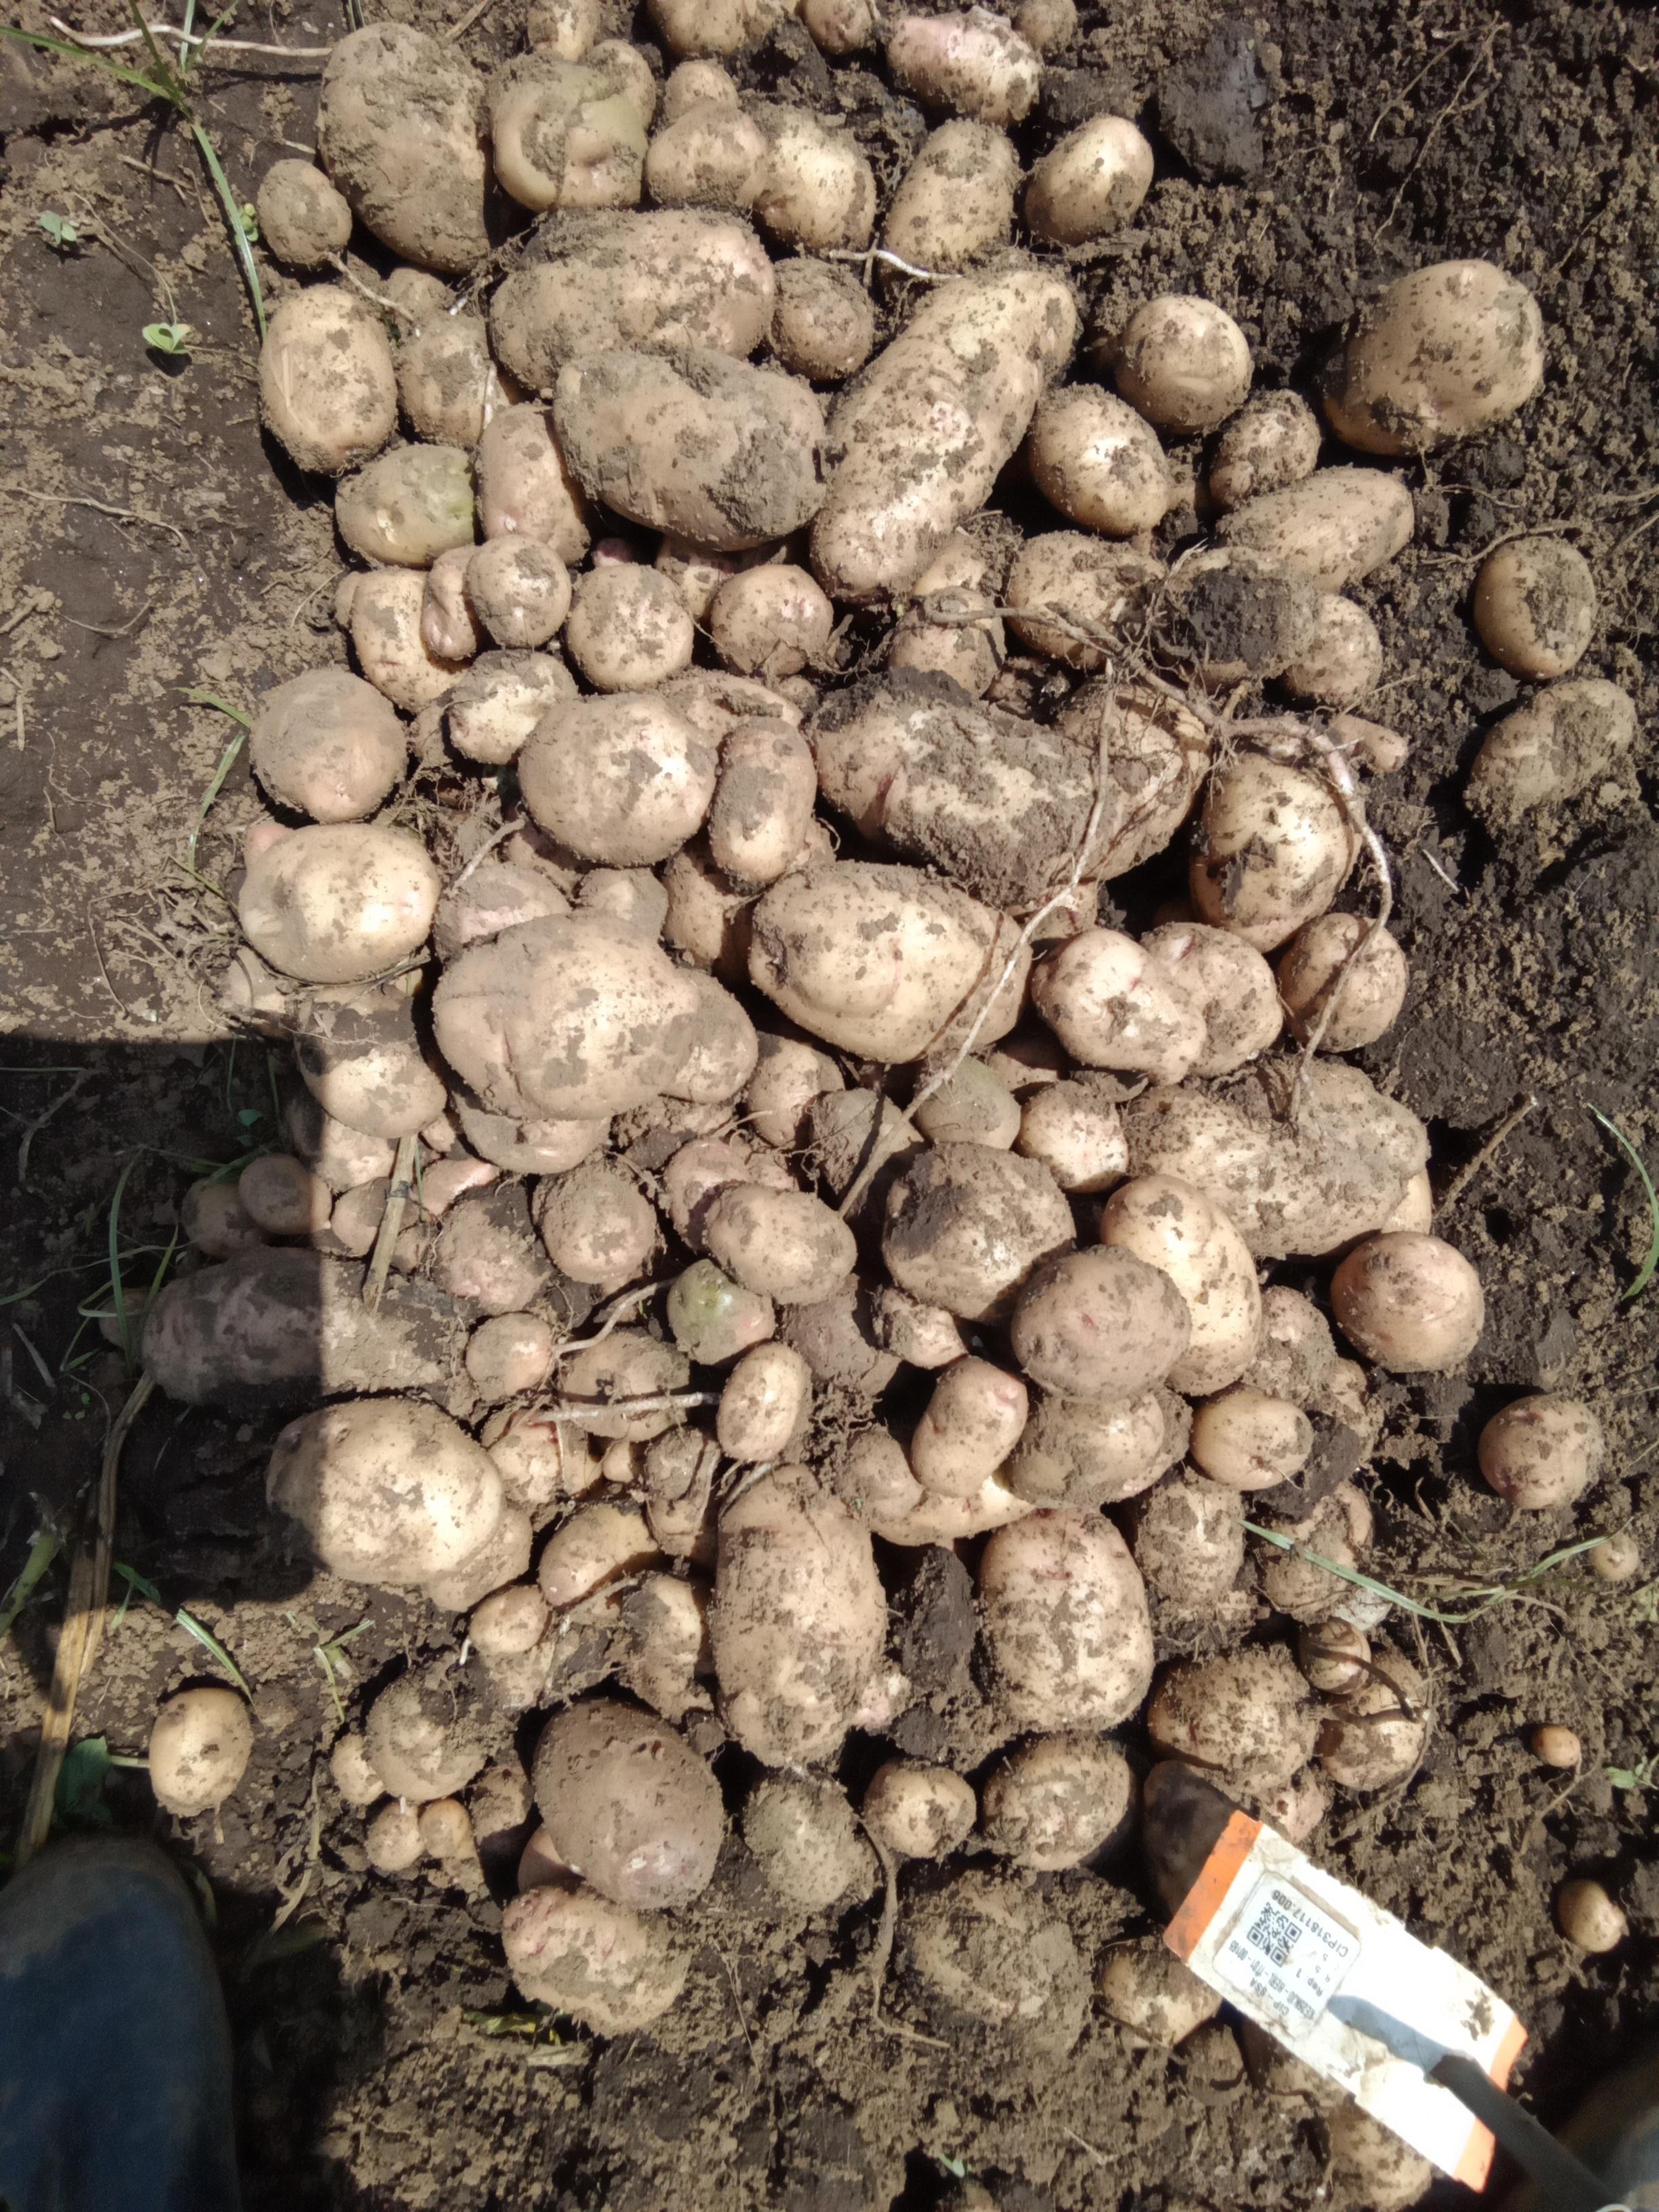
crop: potato
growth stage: harvest
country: Kenya
